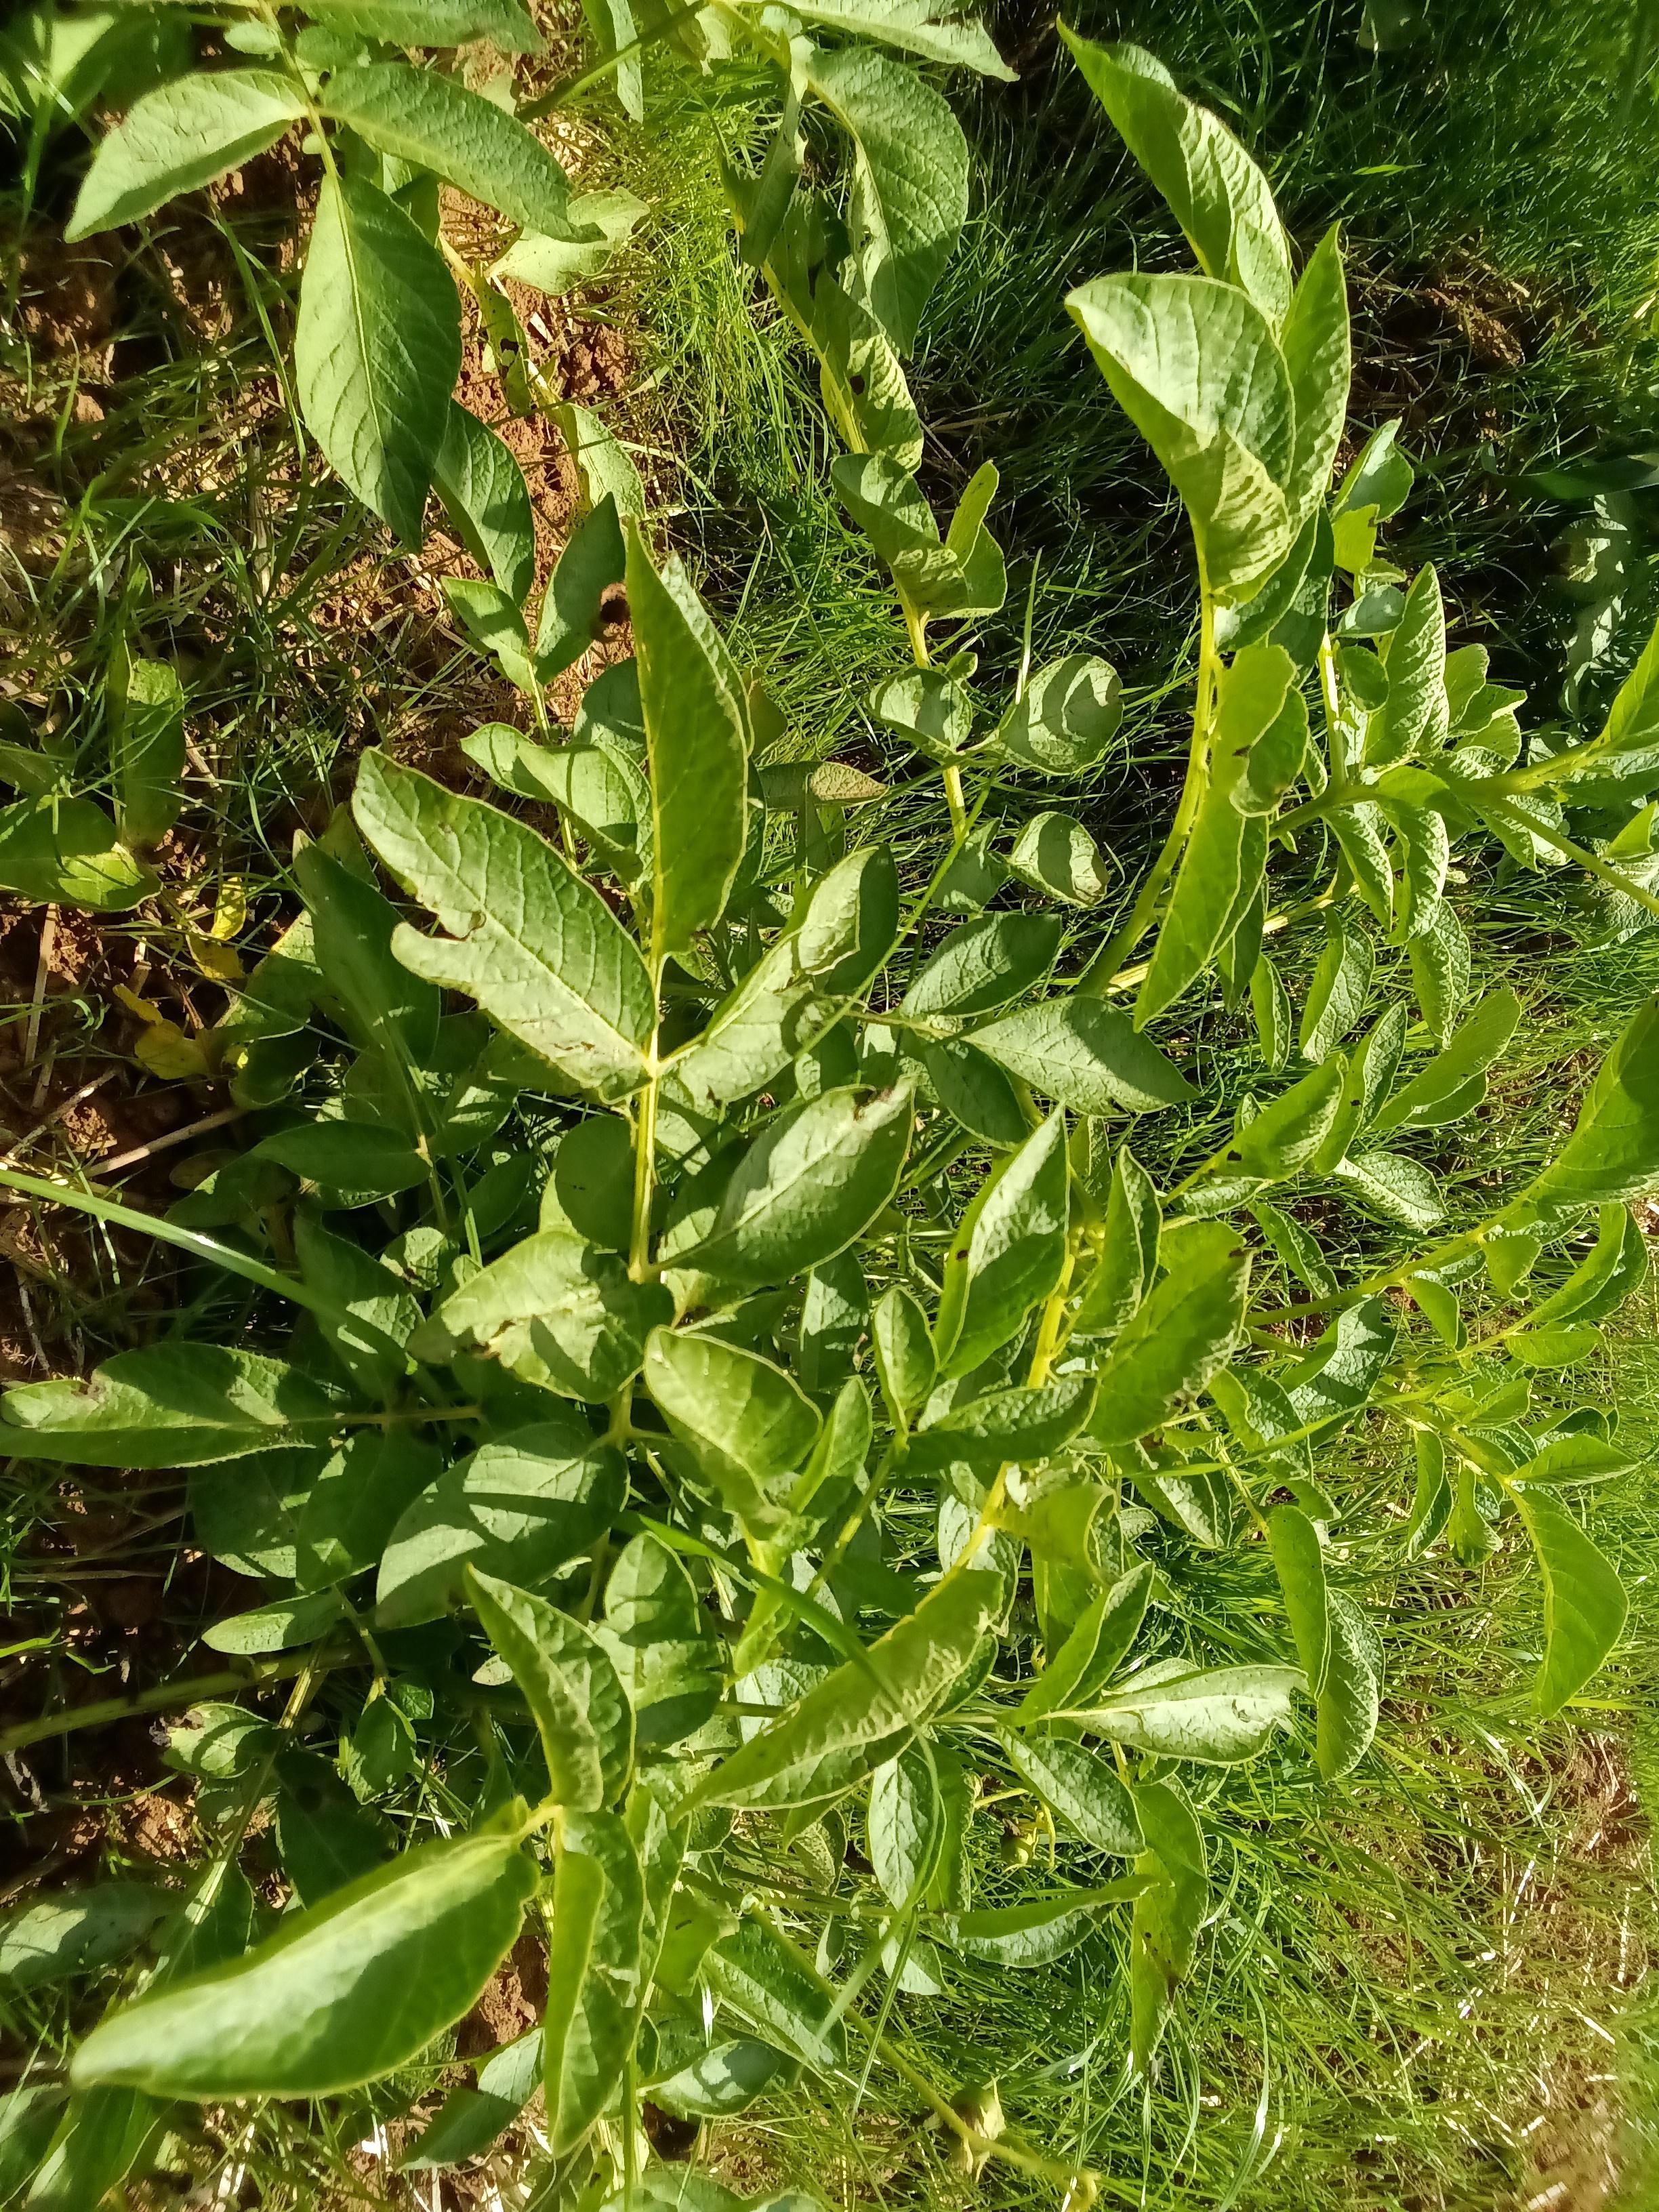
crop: potato
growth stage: harvest maturity
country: Kenya
